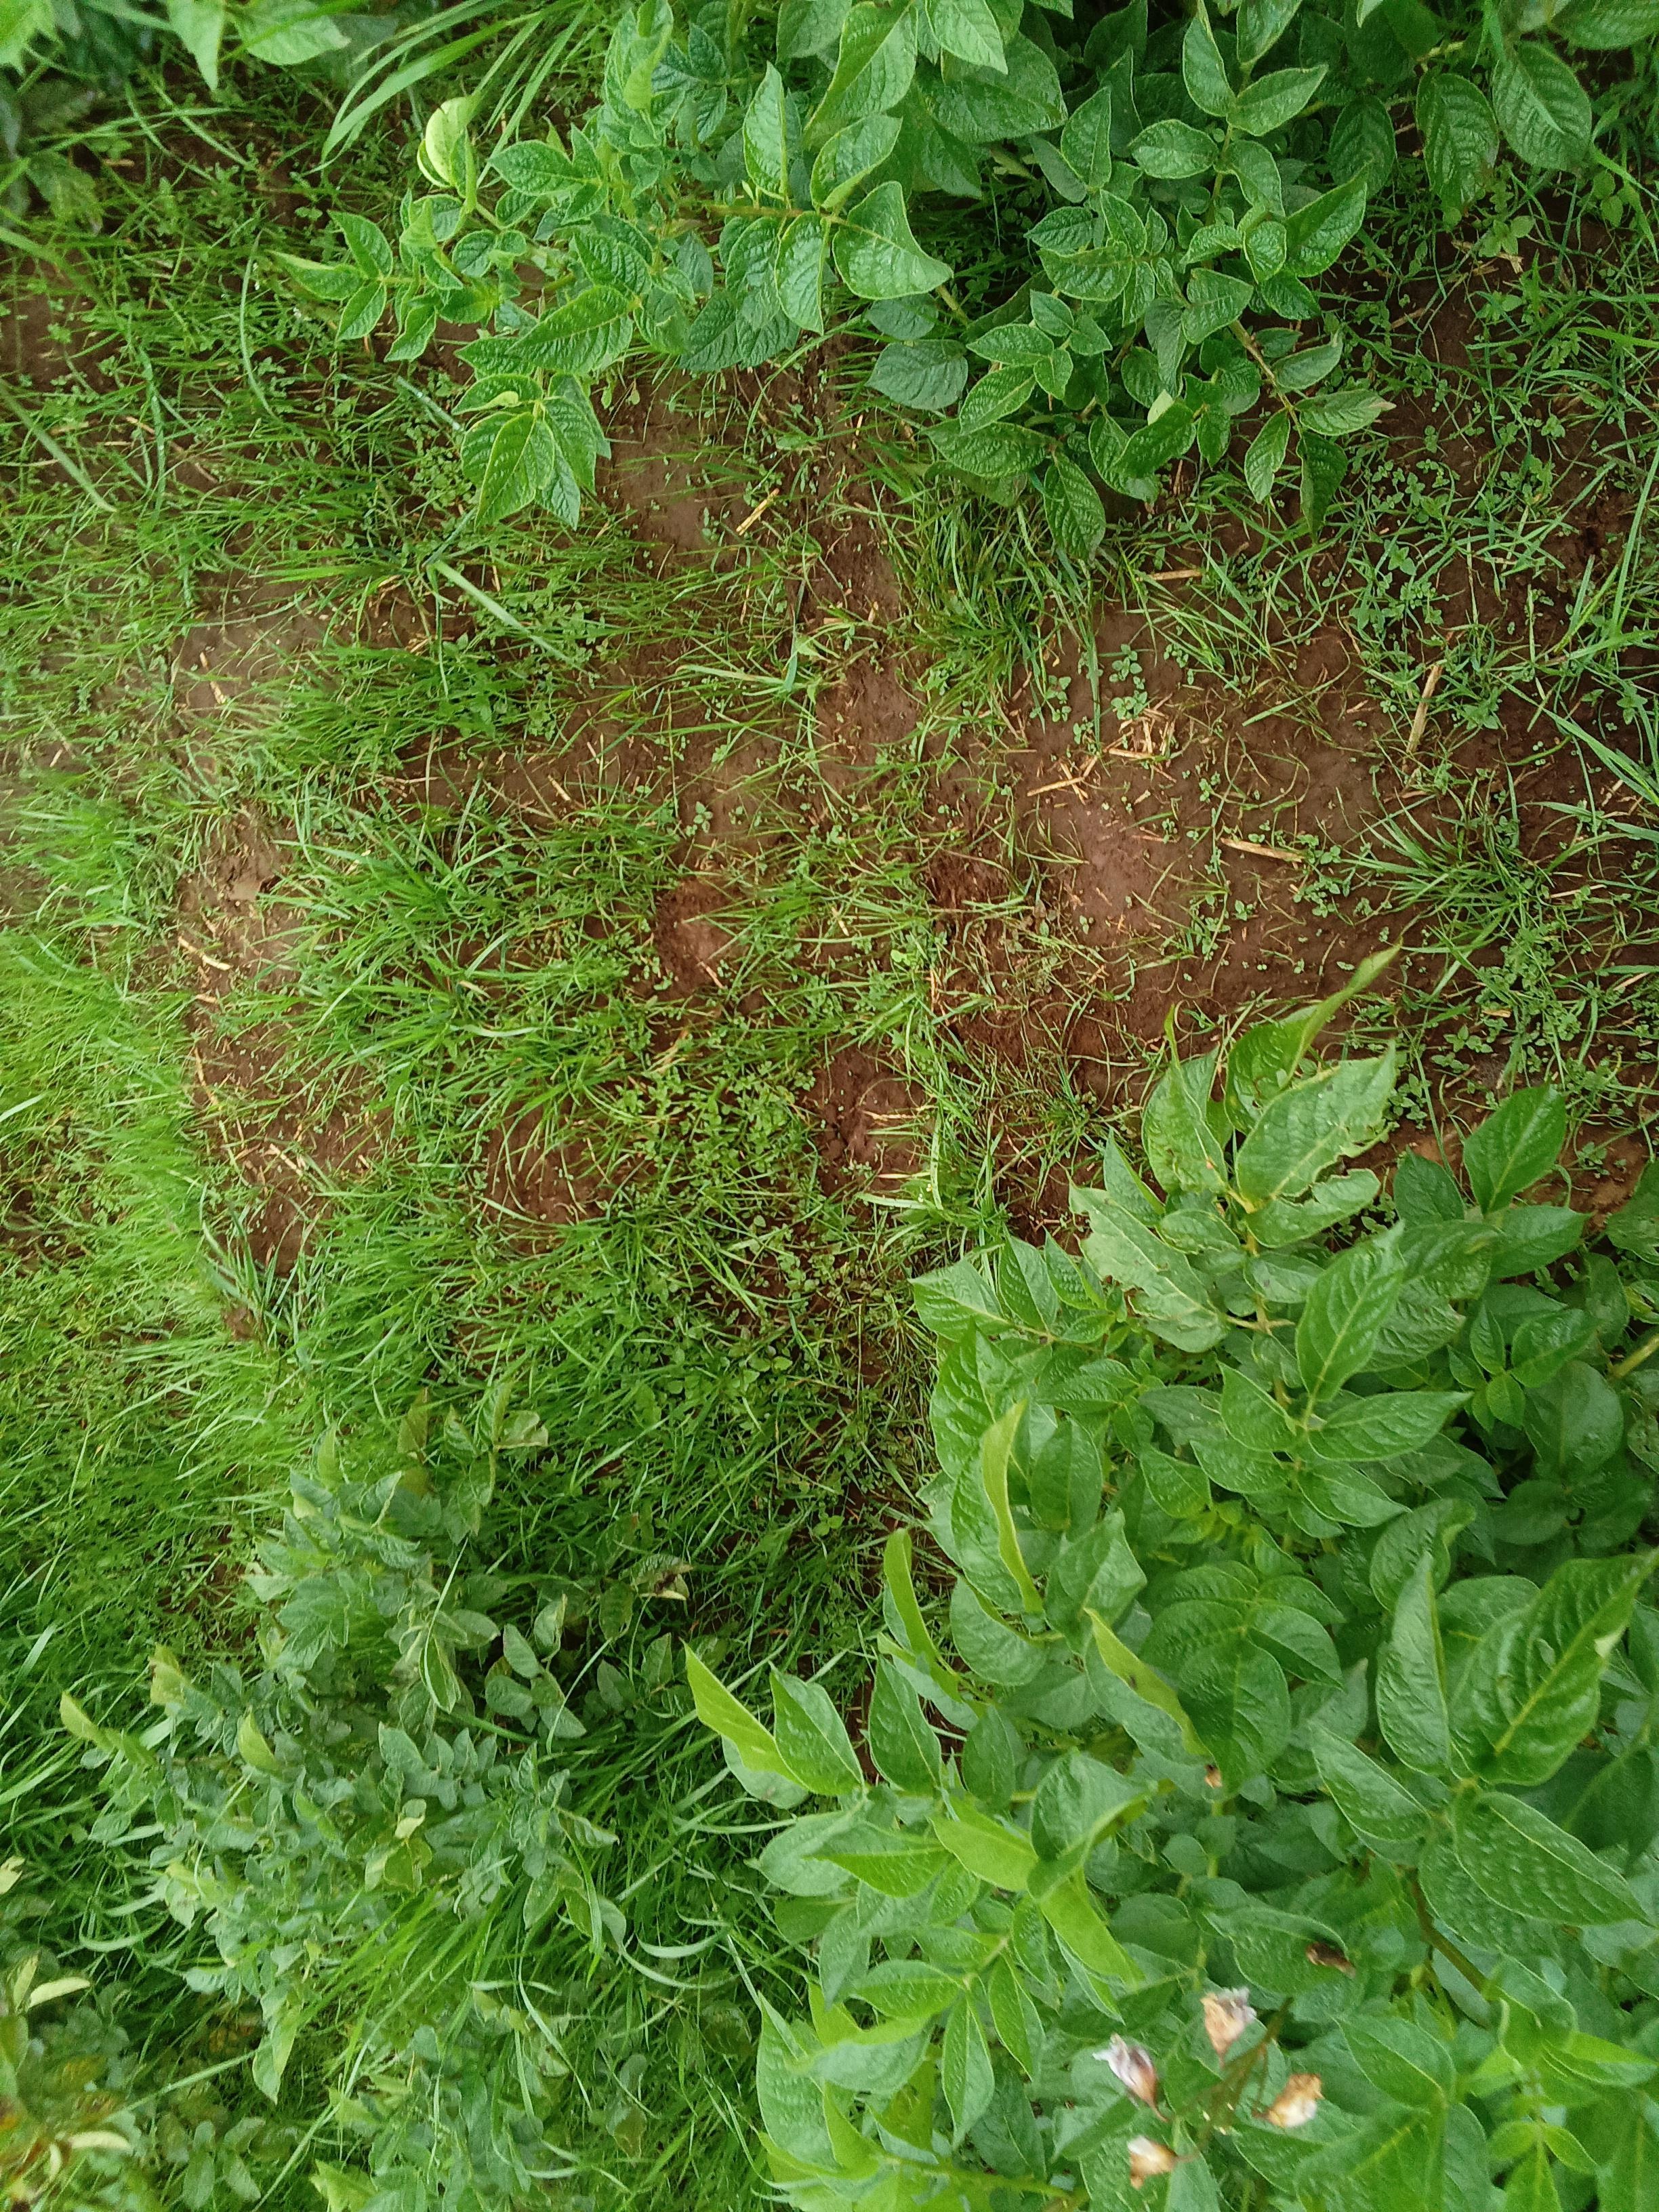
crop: potato
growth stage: maturity
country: Kenya
